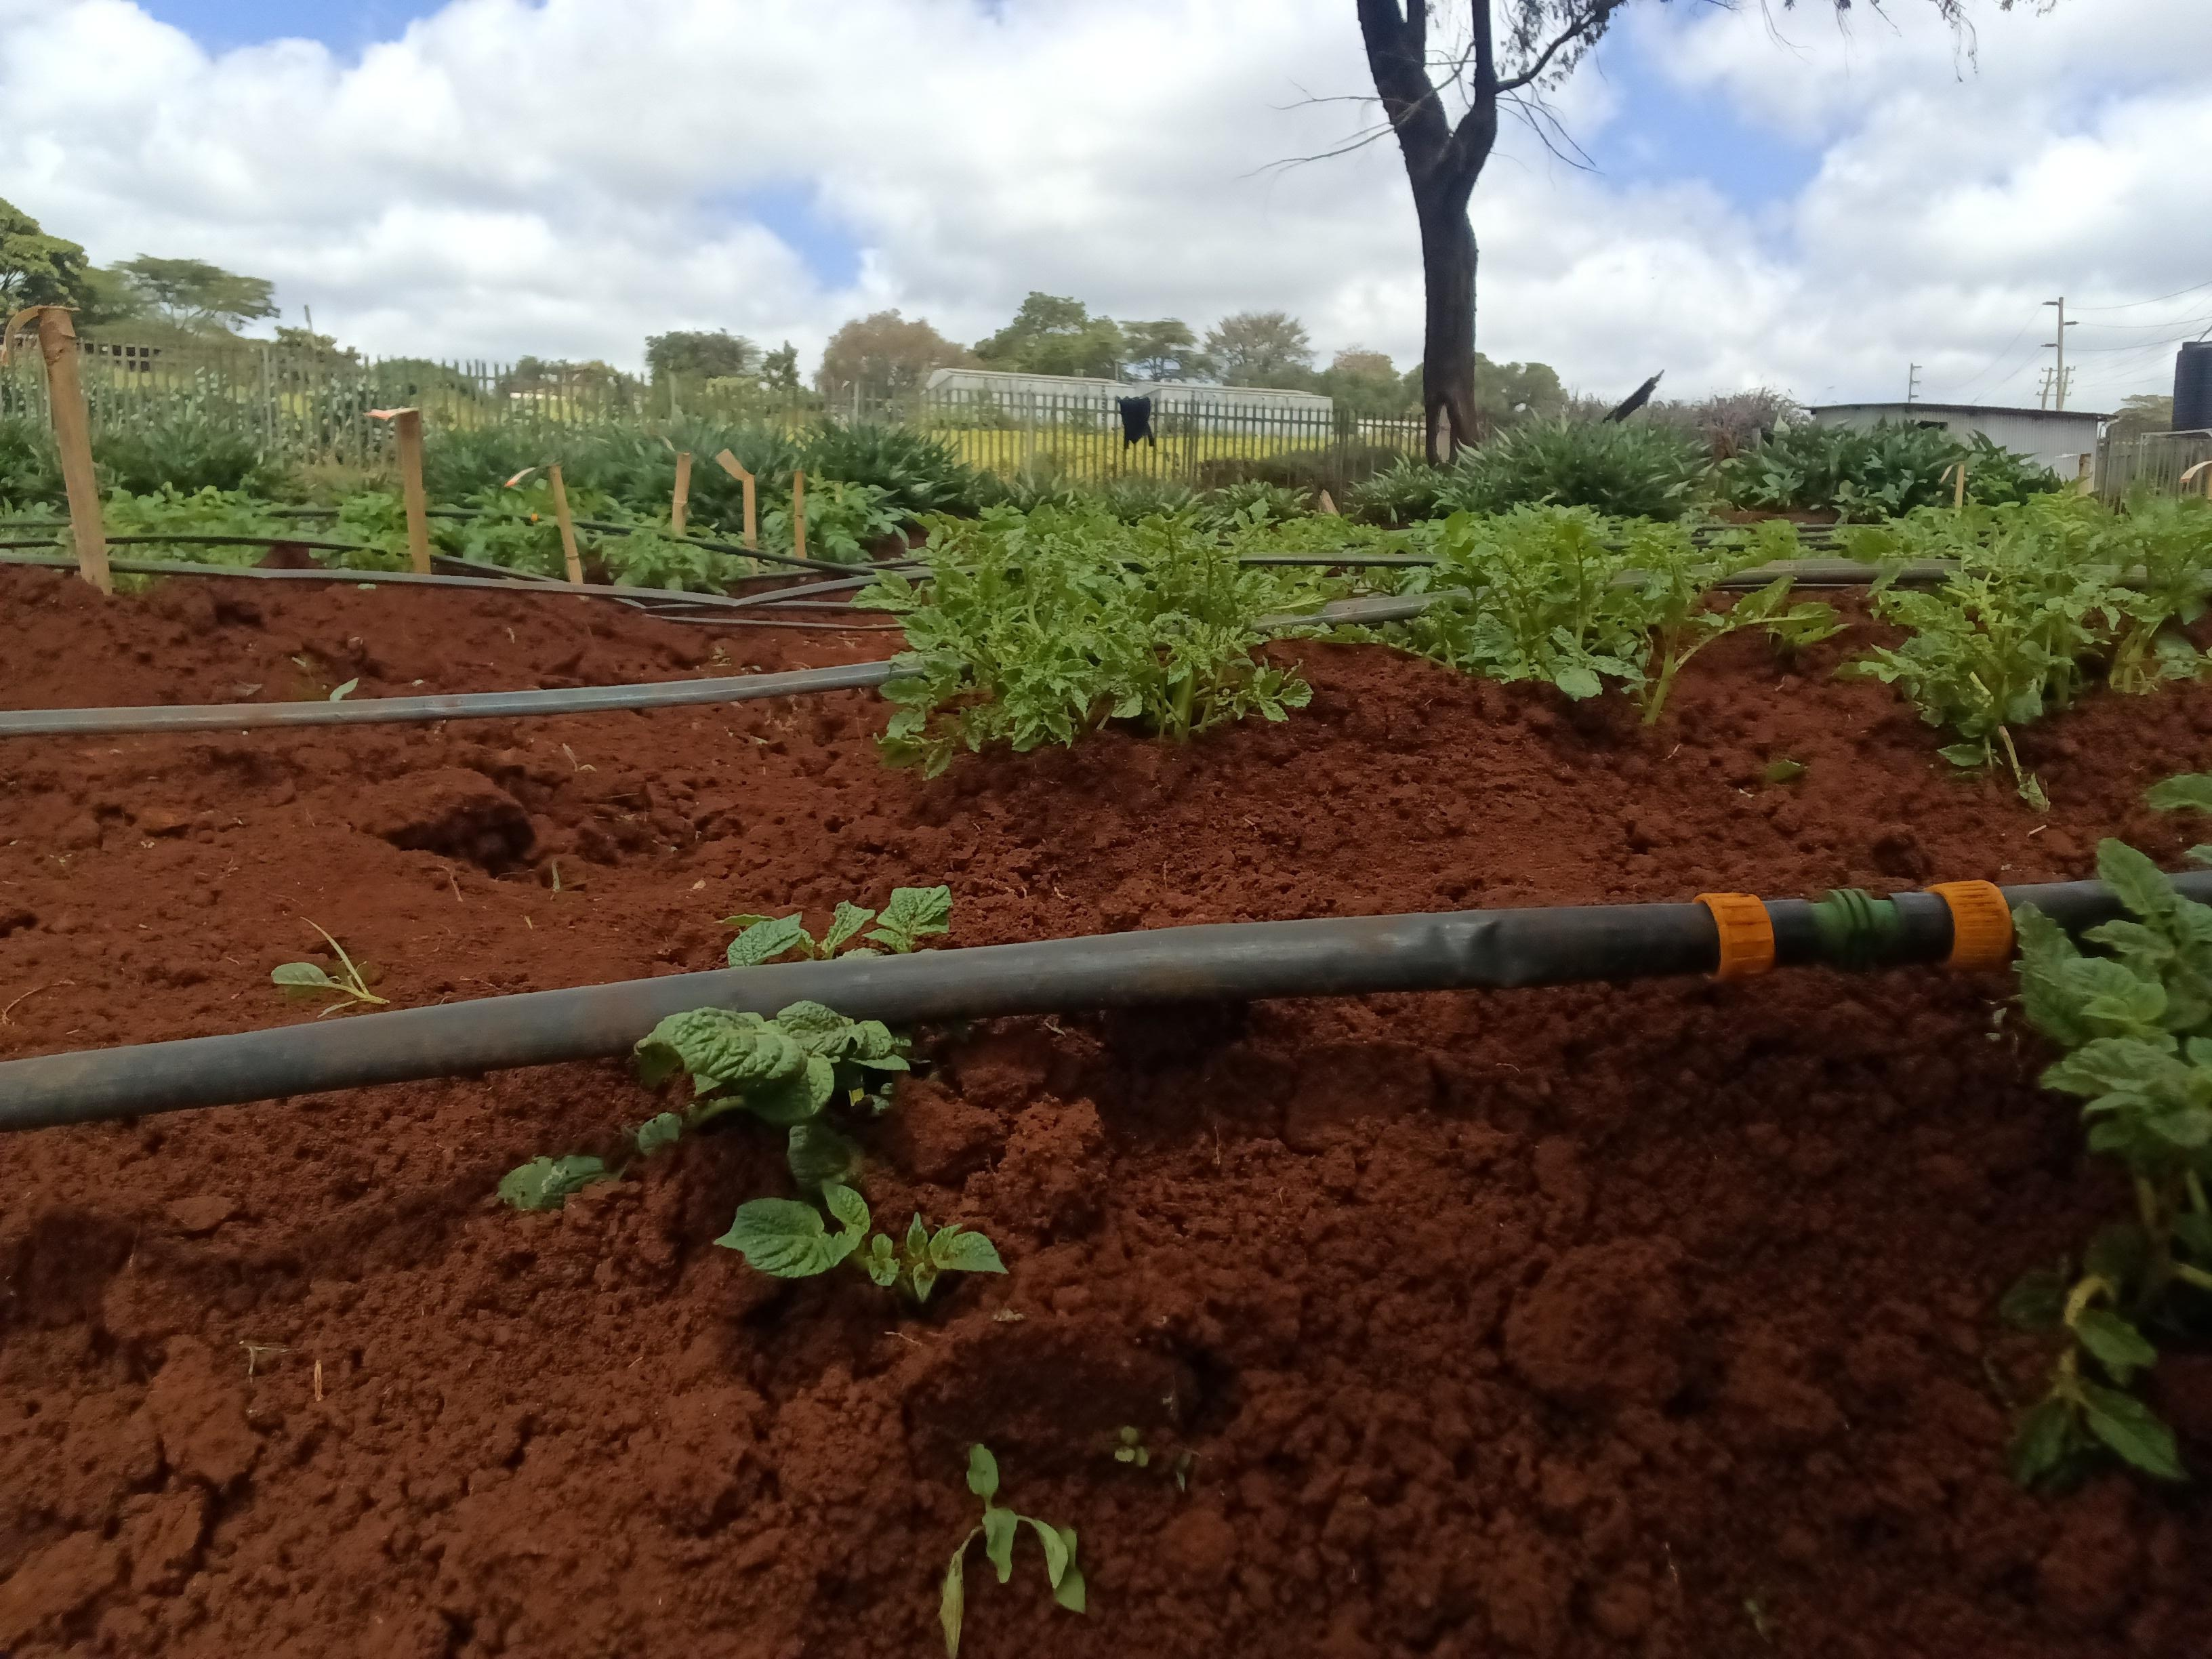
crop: potato
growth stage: sprouting emergence
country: Kenya
